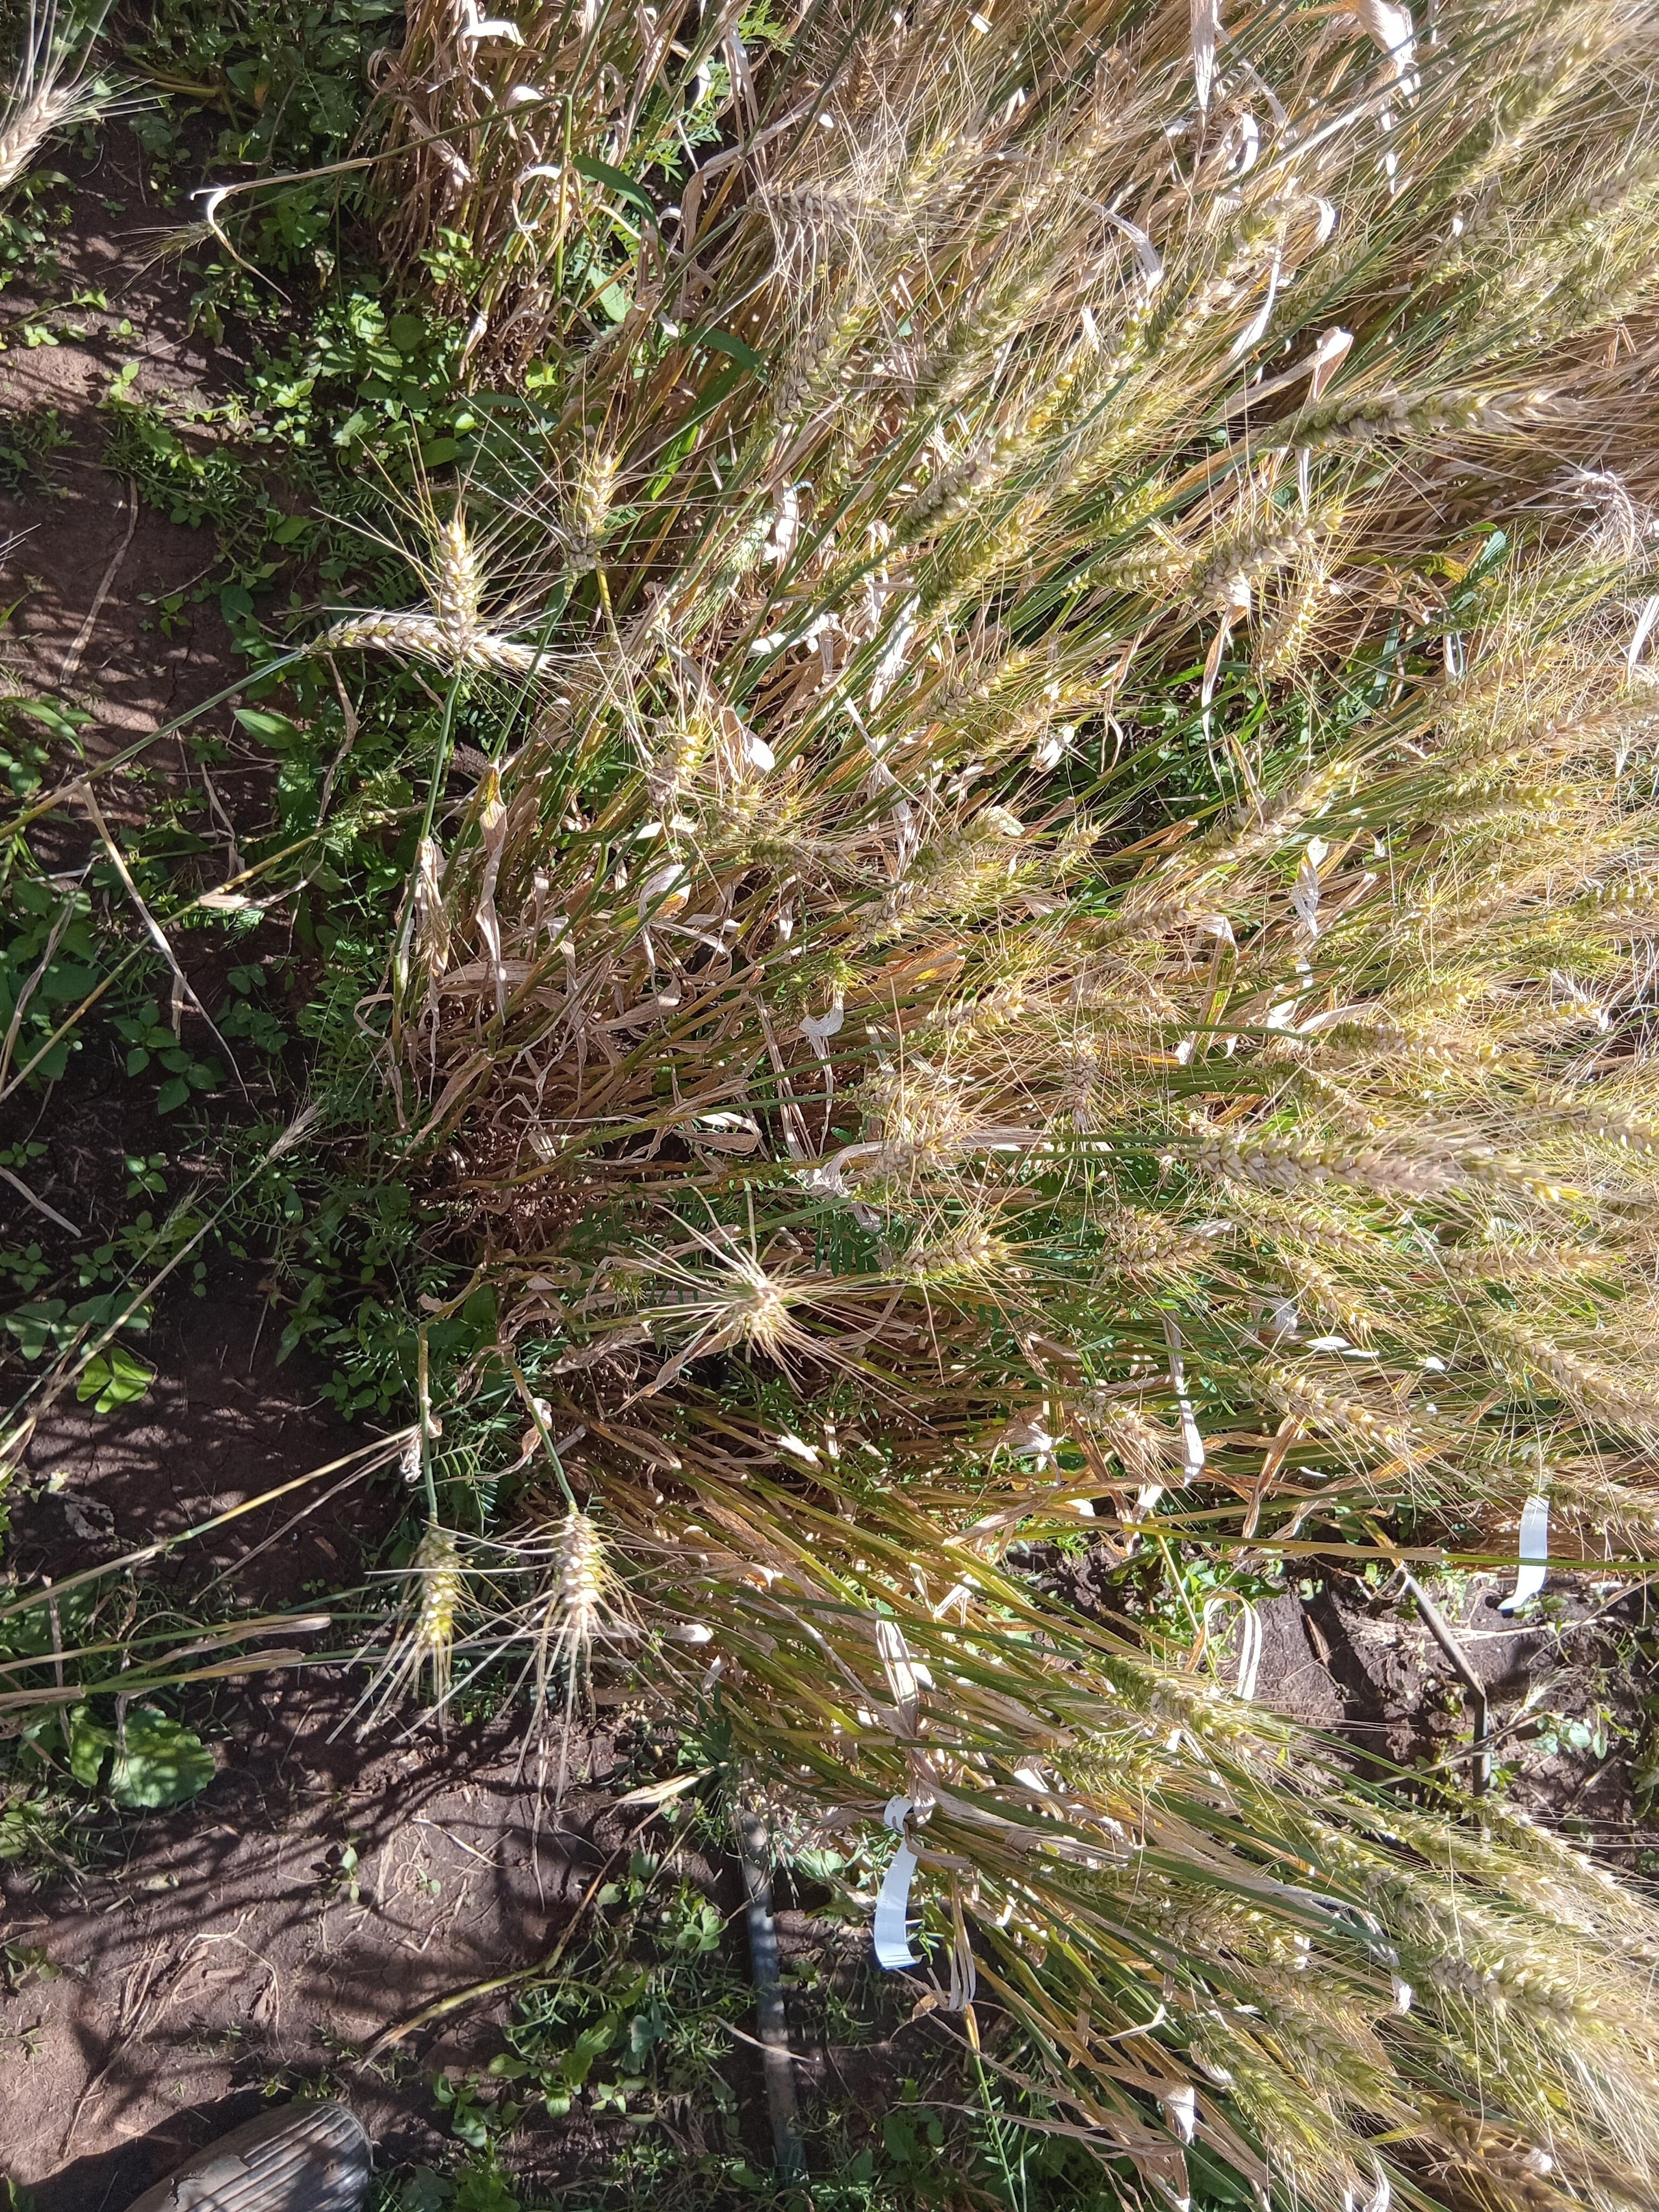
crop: wheat
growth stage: maturity
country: Kenya
